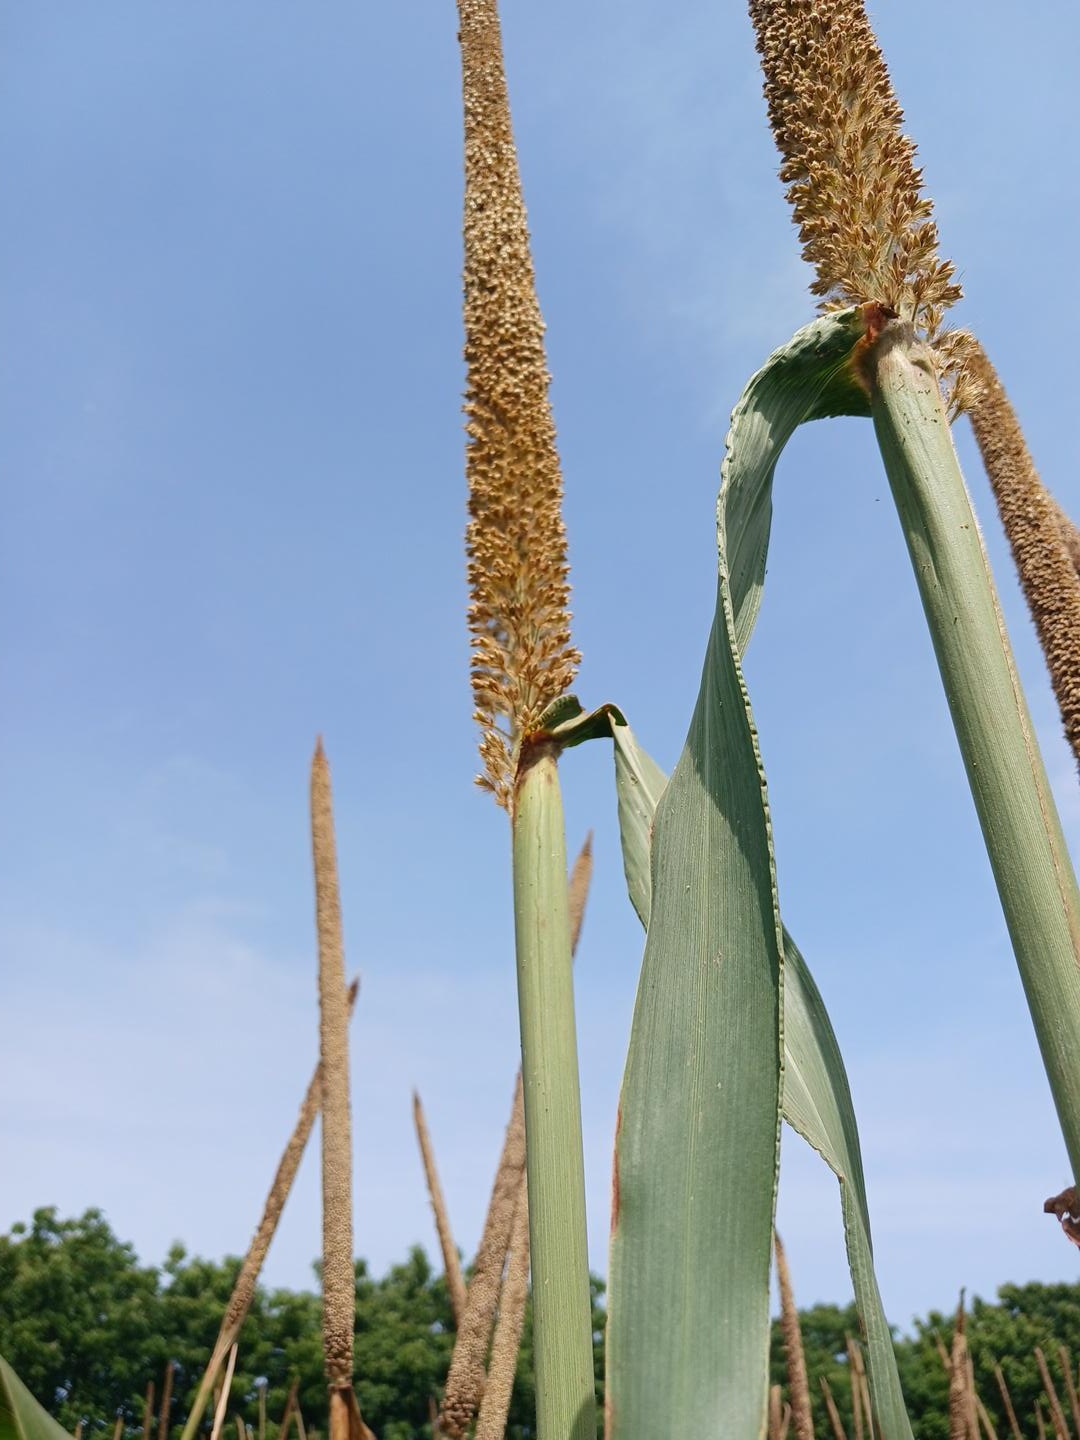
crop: pearl millet
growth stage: maturity
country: Senegal
